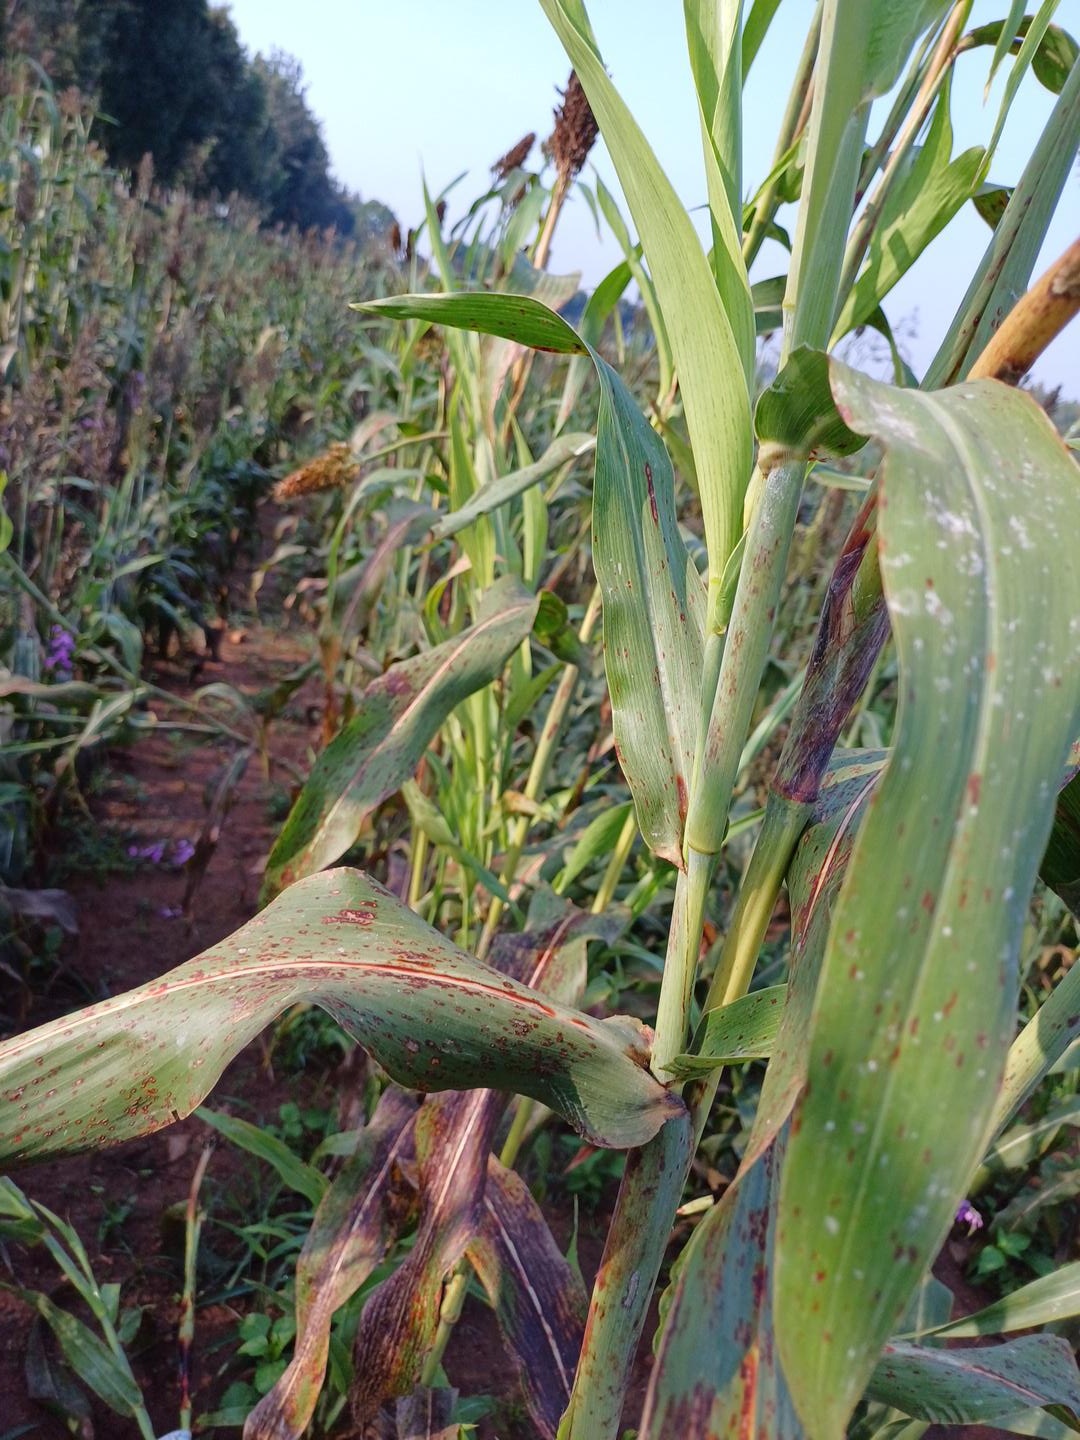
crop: sorghum
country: Kenya
